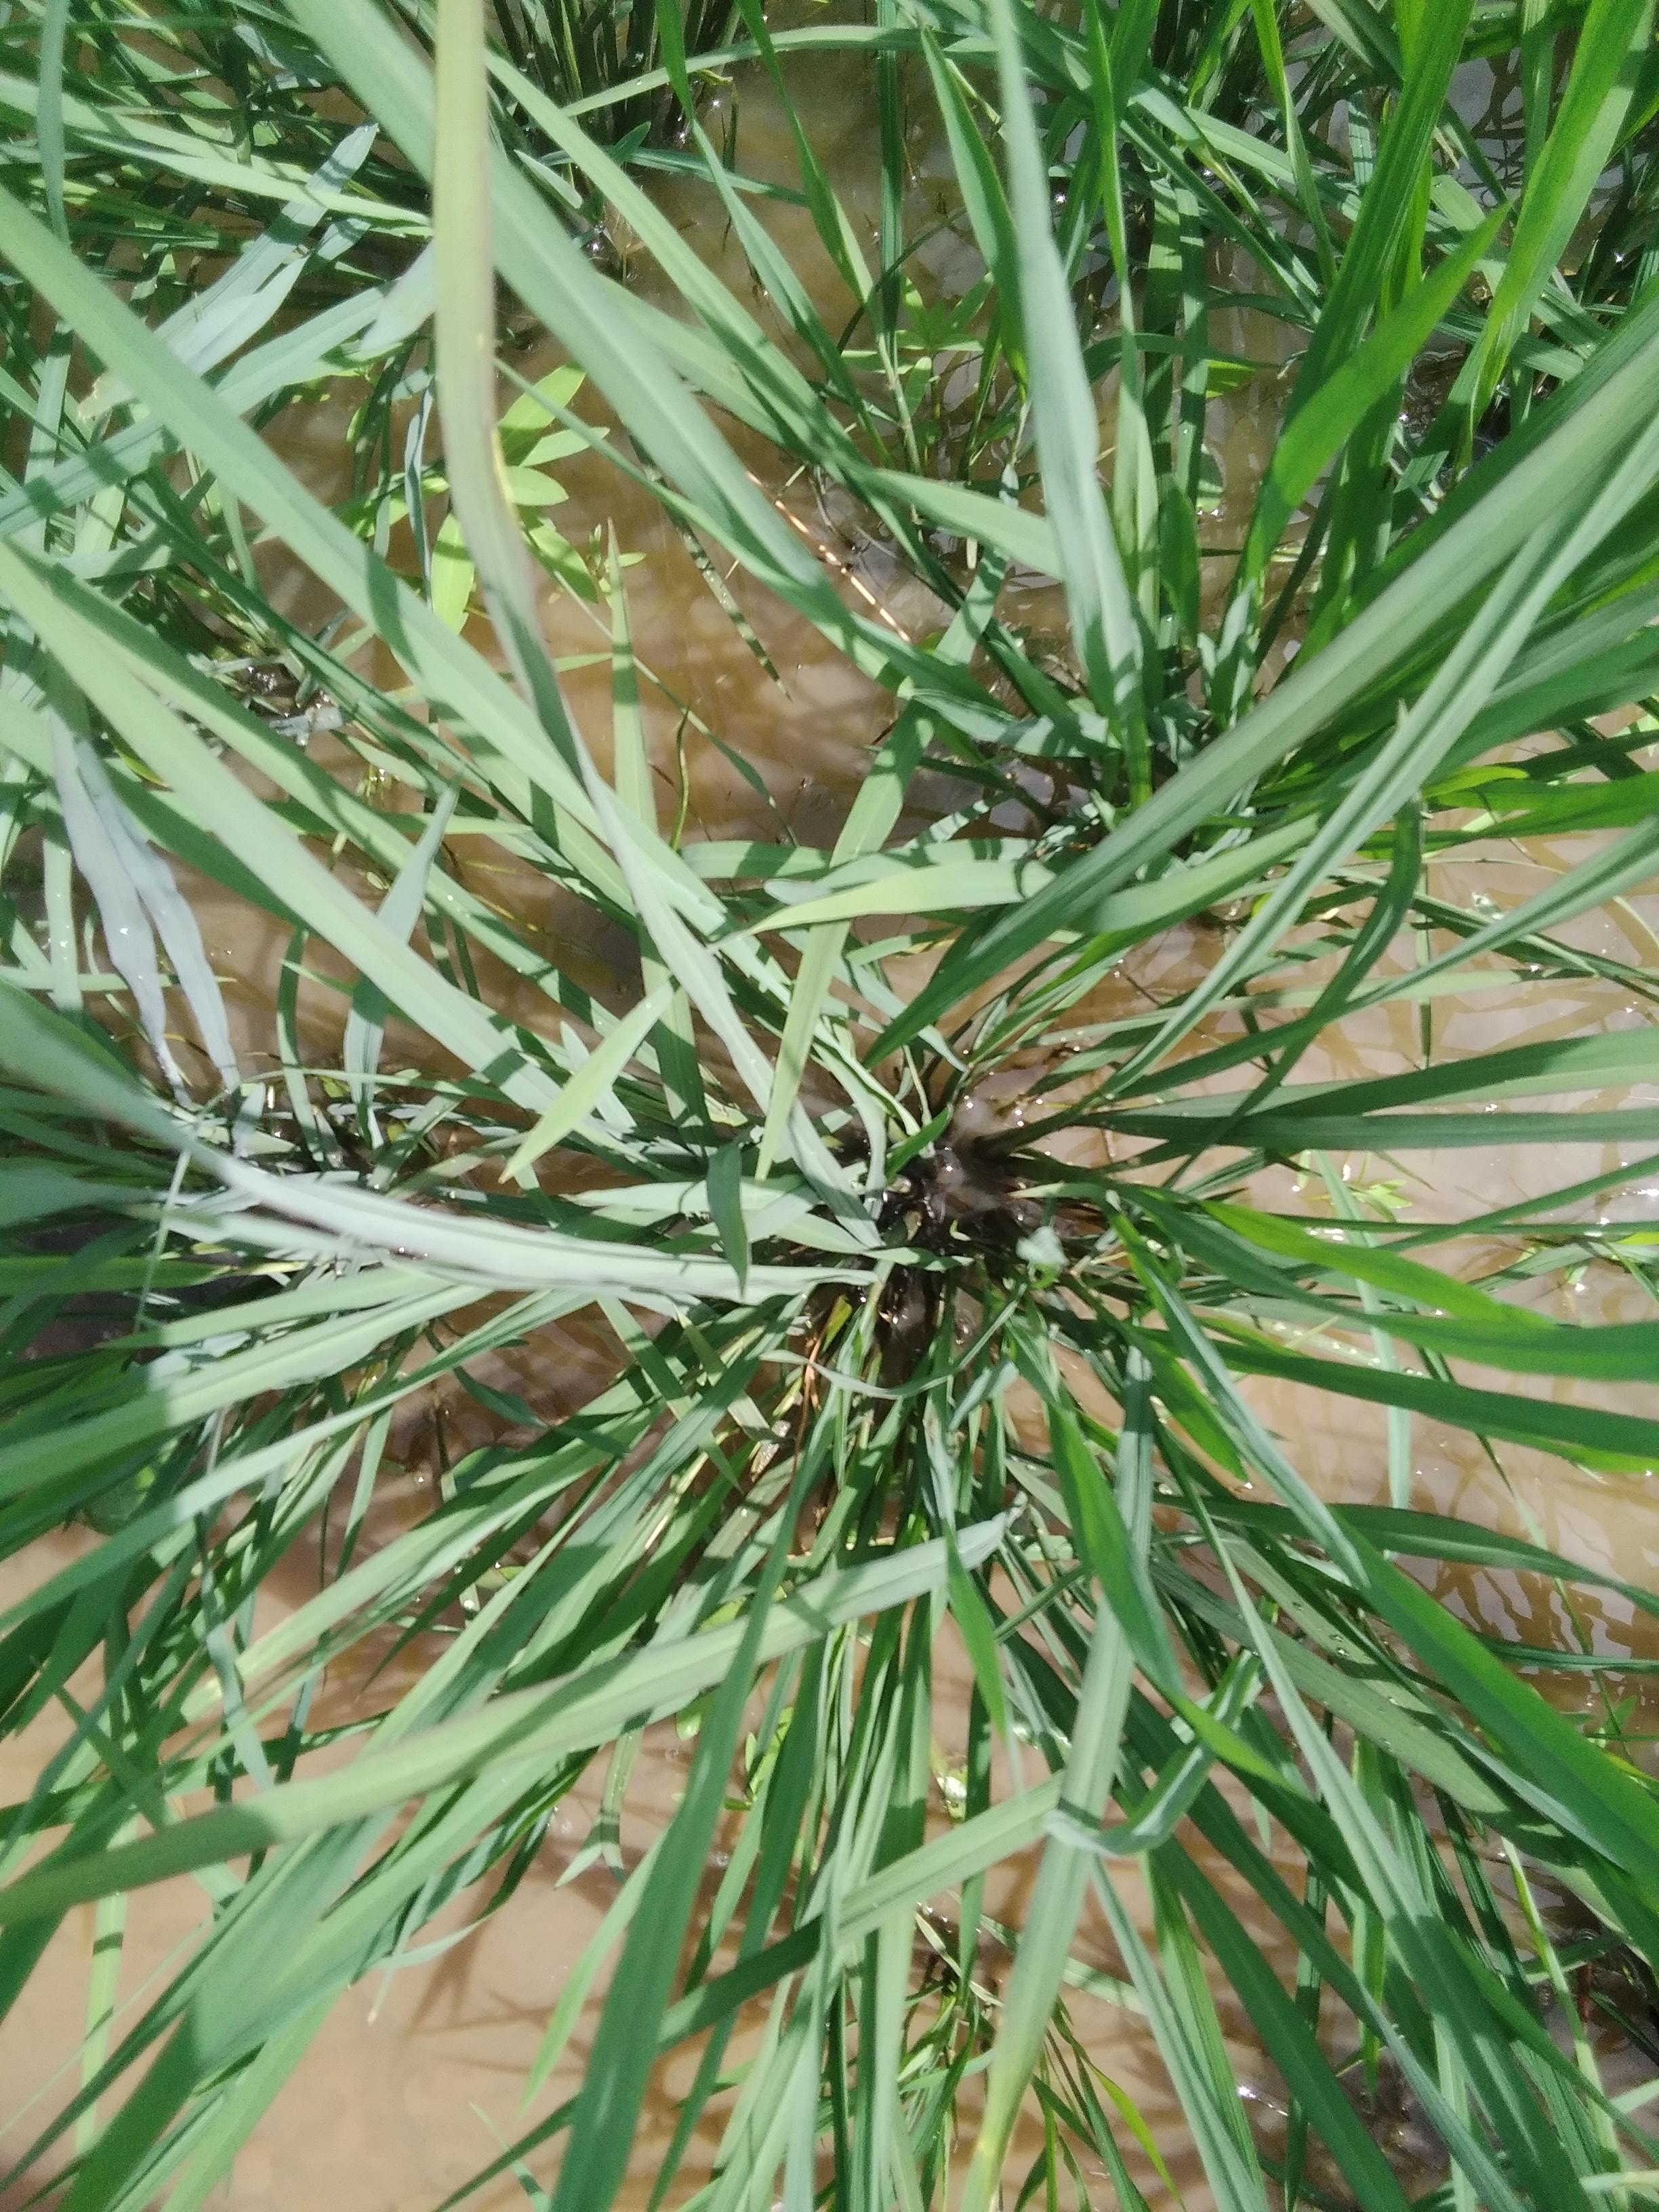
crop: rice
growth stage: elongation stem
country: Nigeria
